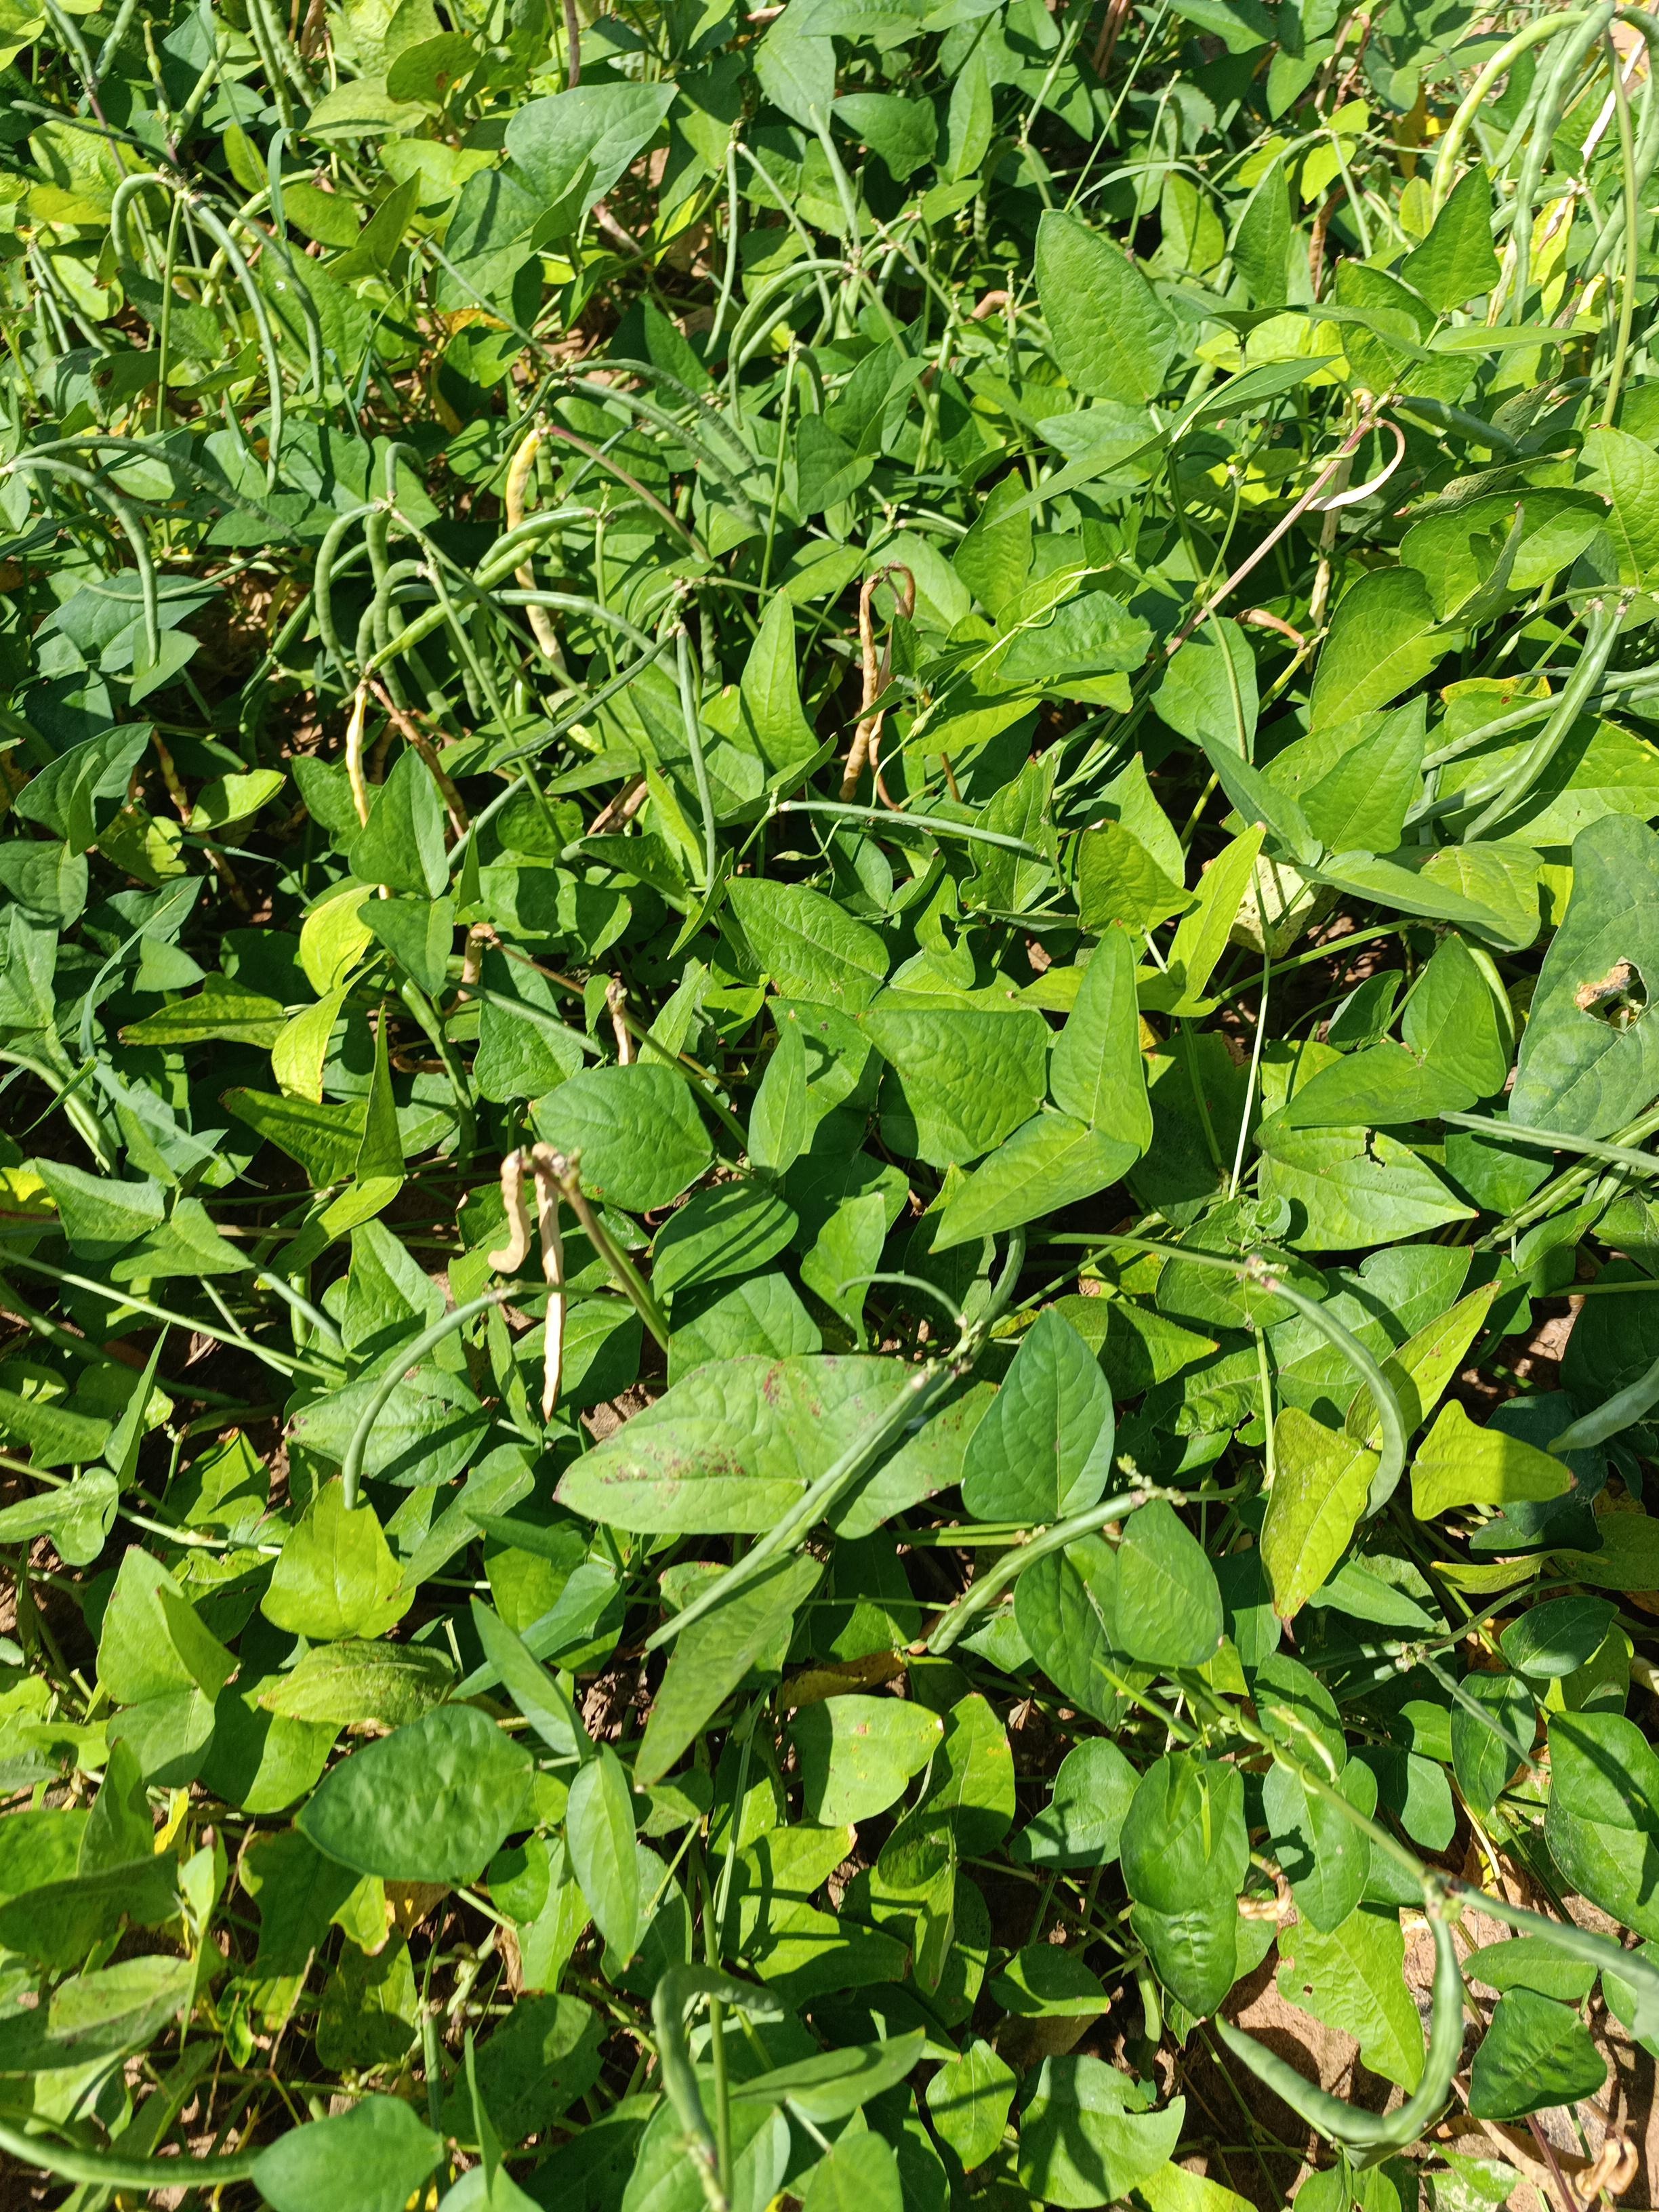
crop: cowpea
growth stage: maturity
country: Nigeria
